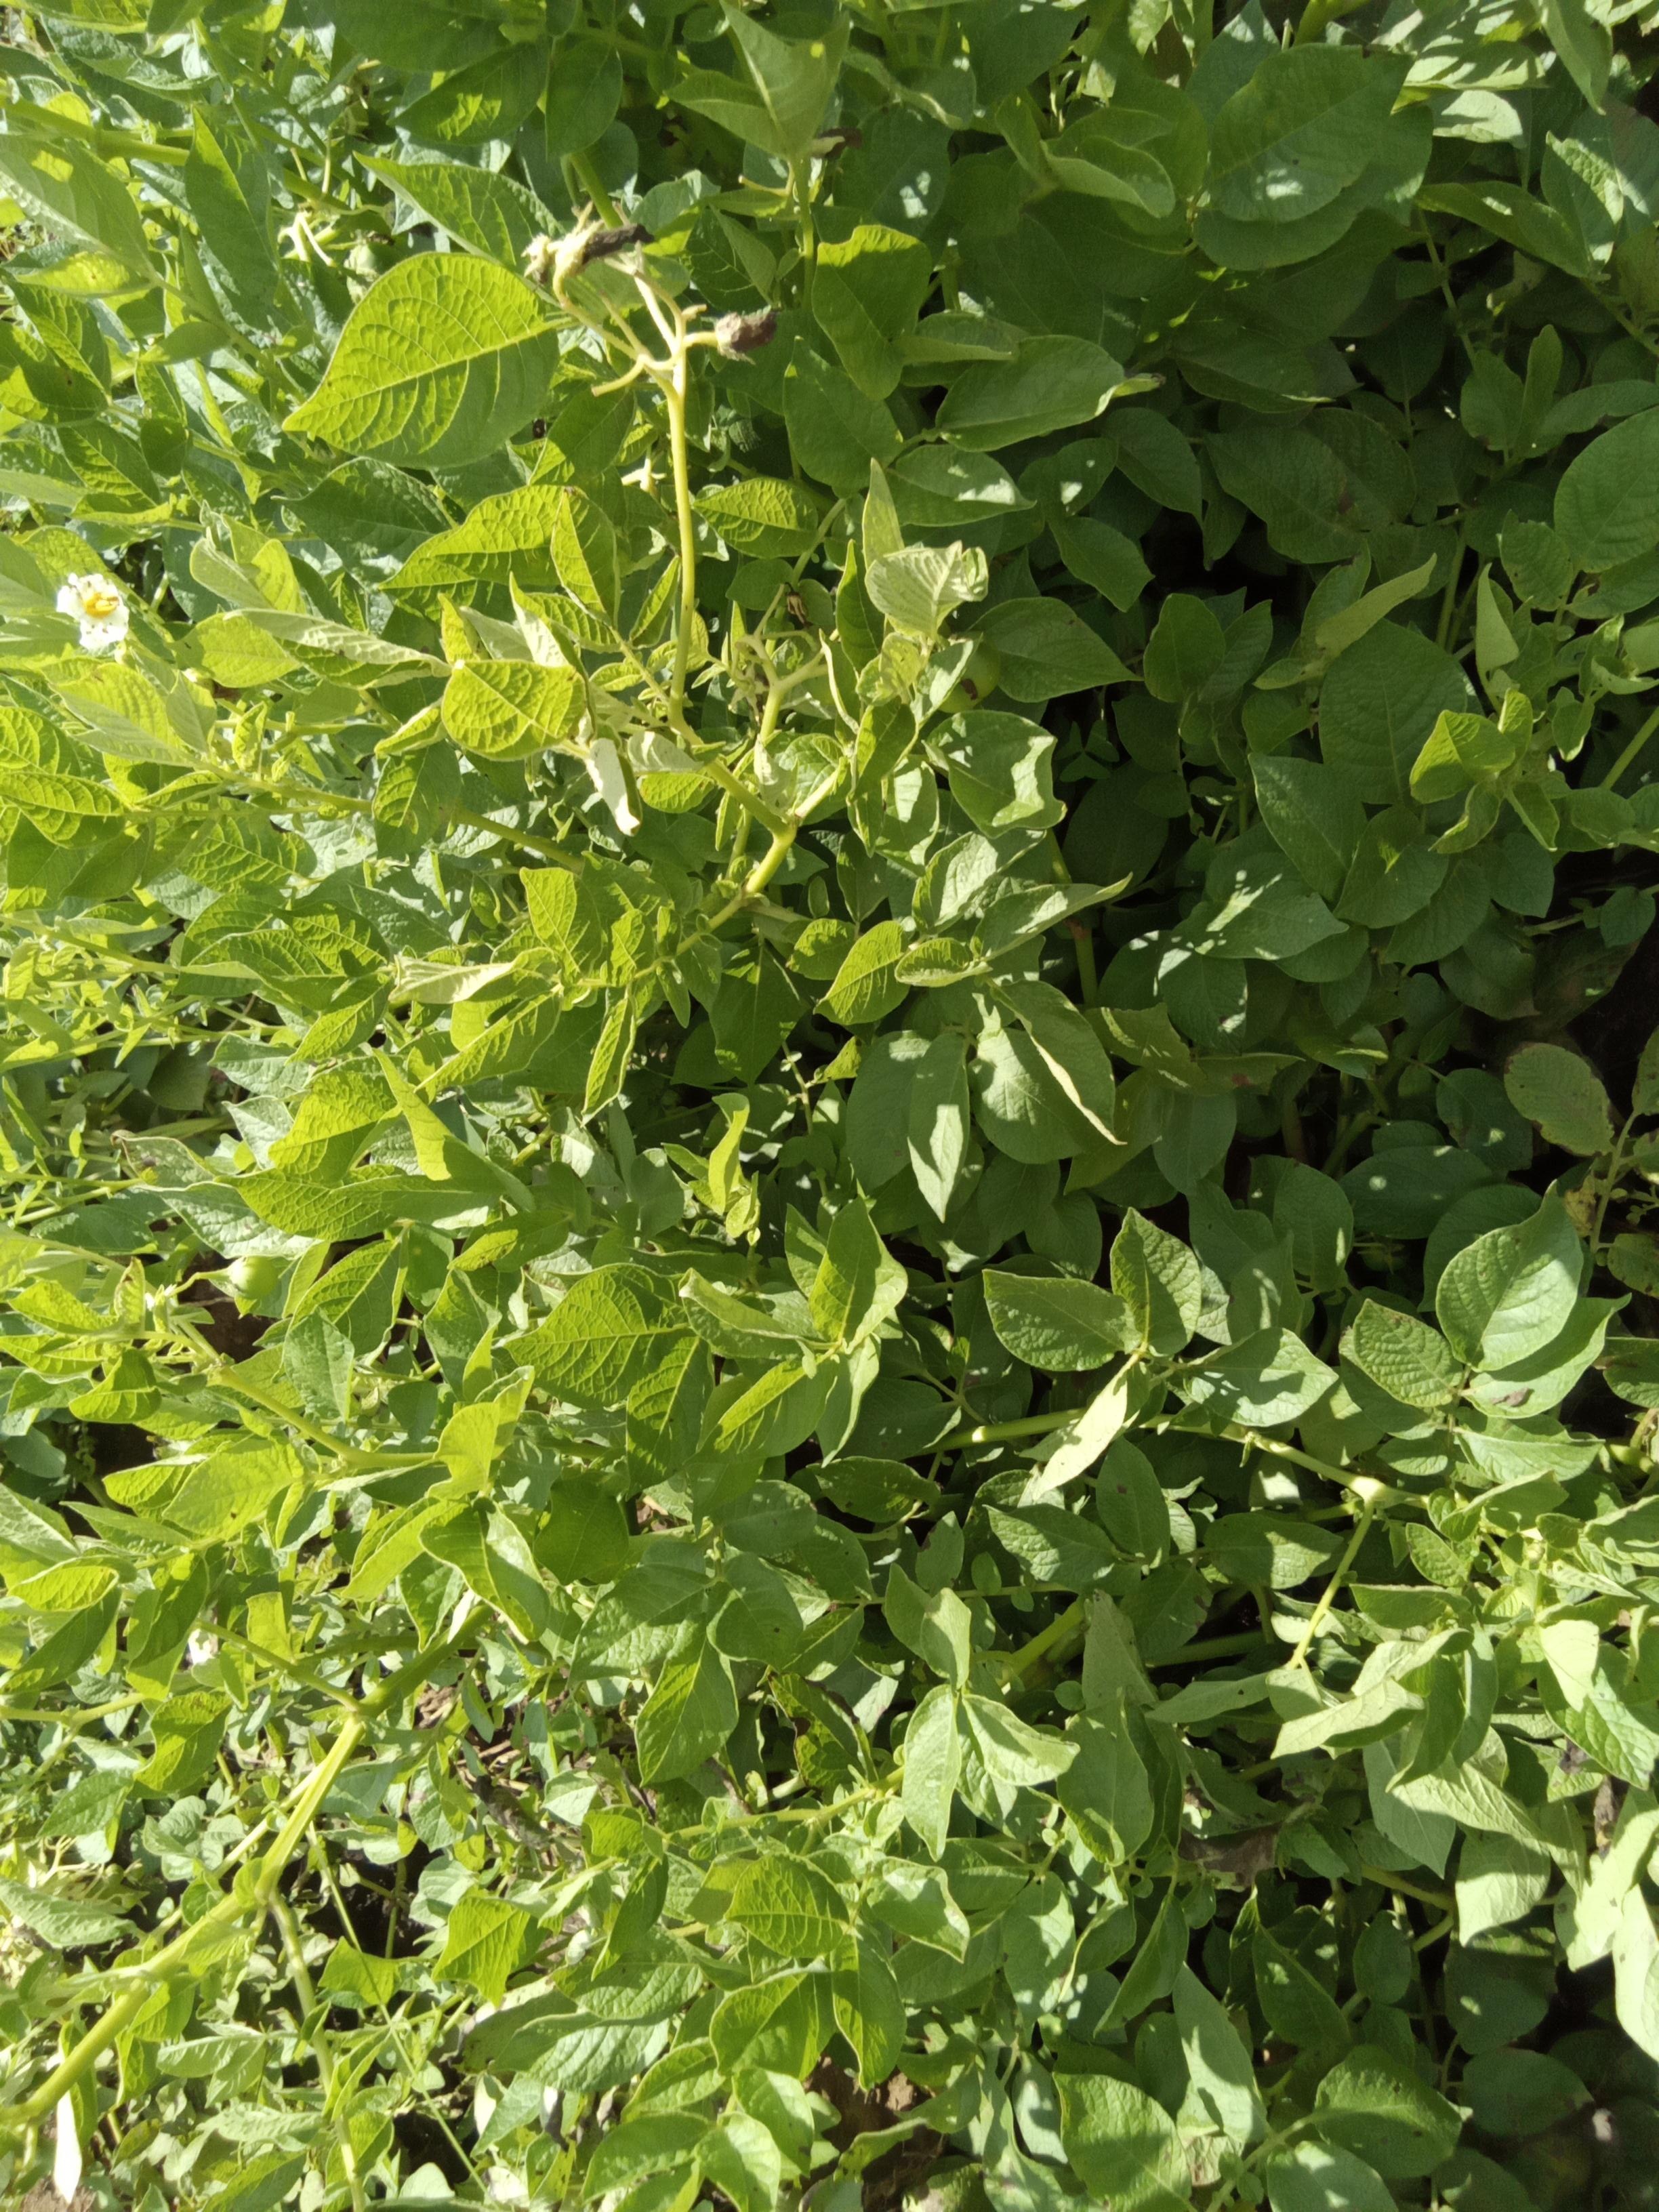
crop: potato
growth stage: flowering
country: Kenya
